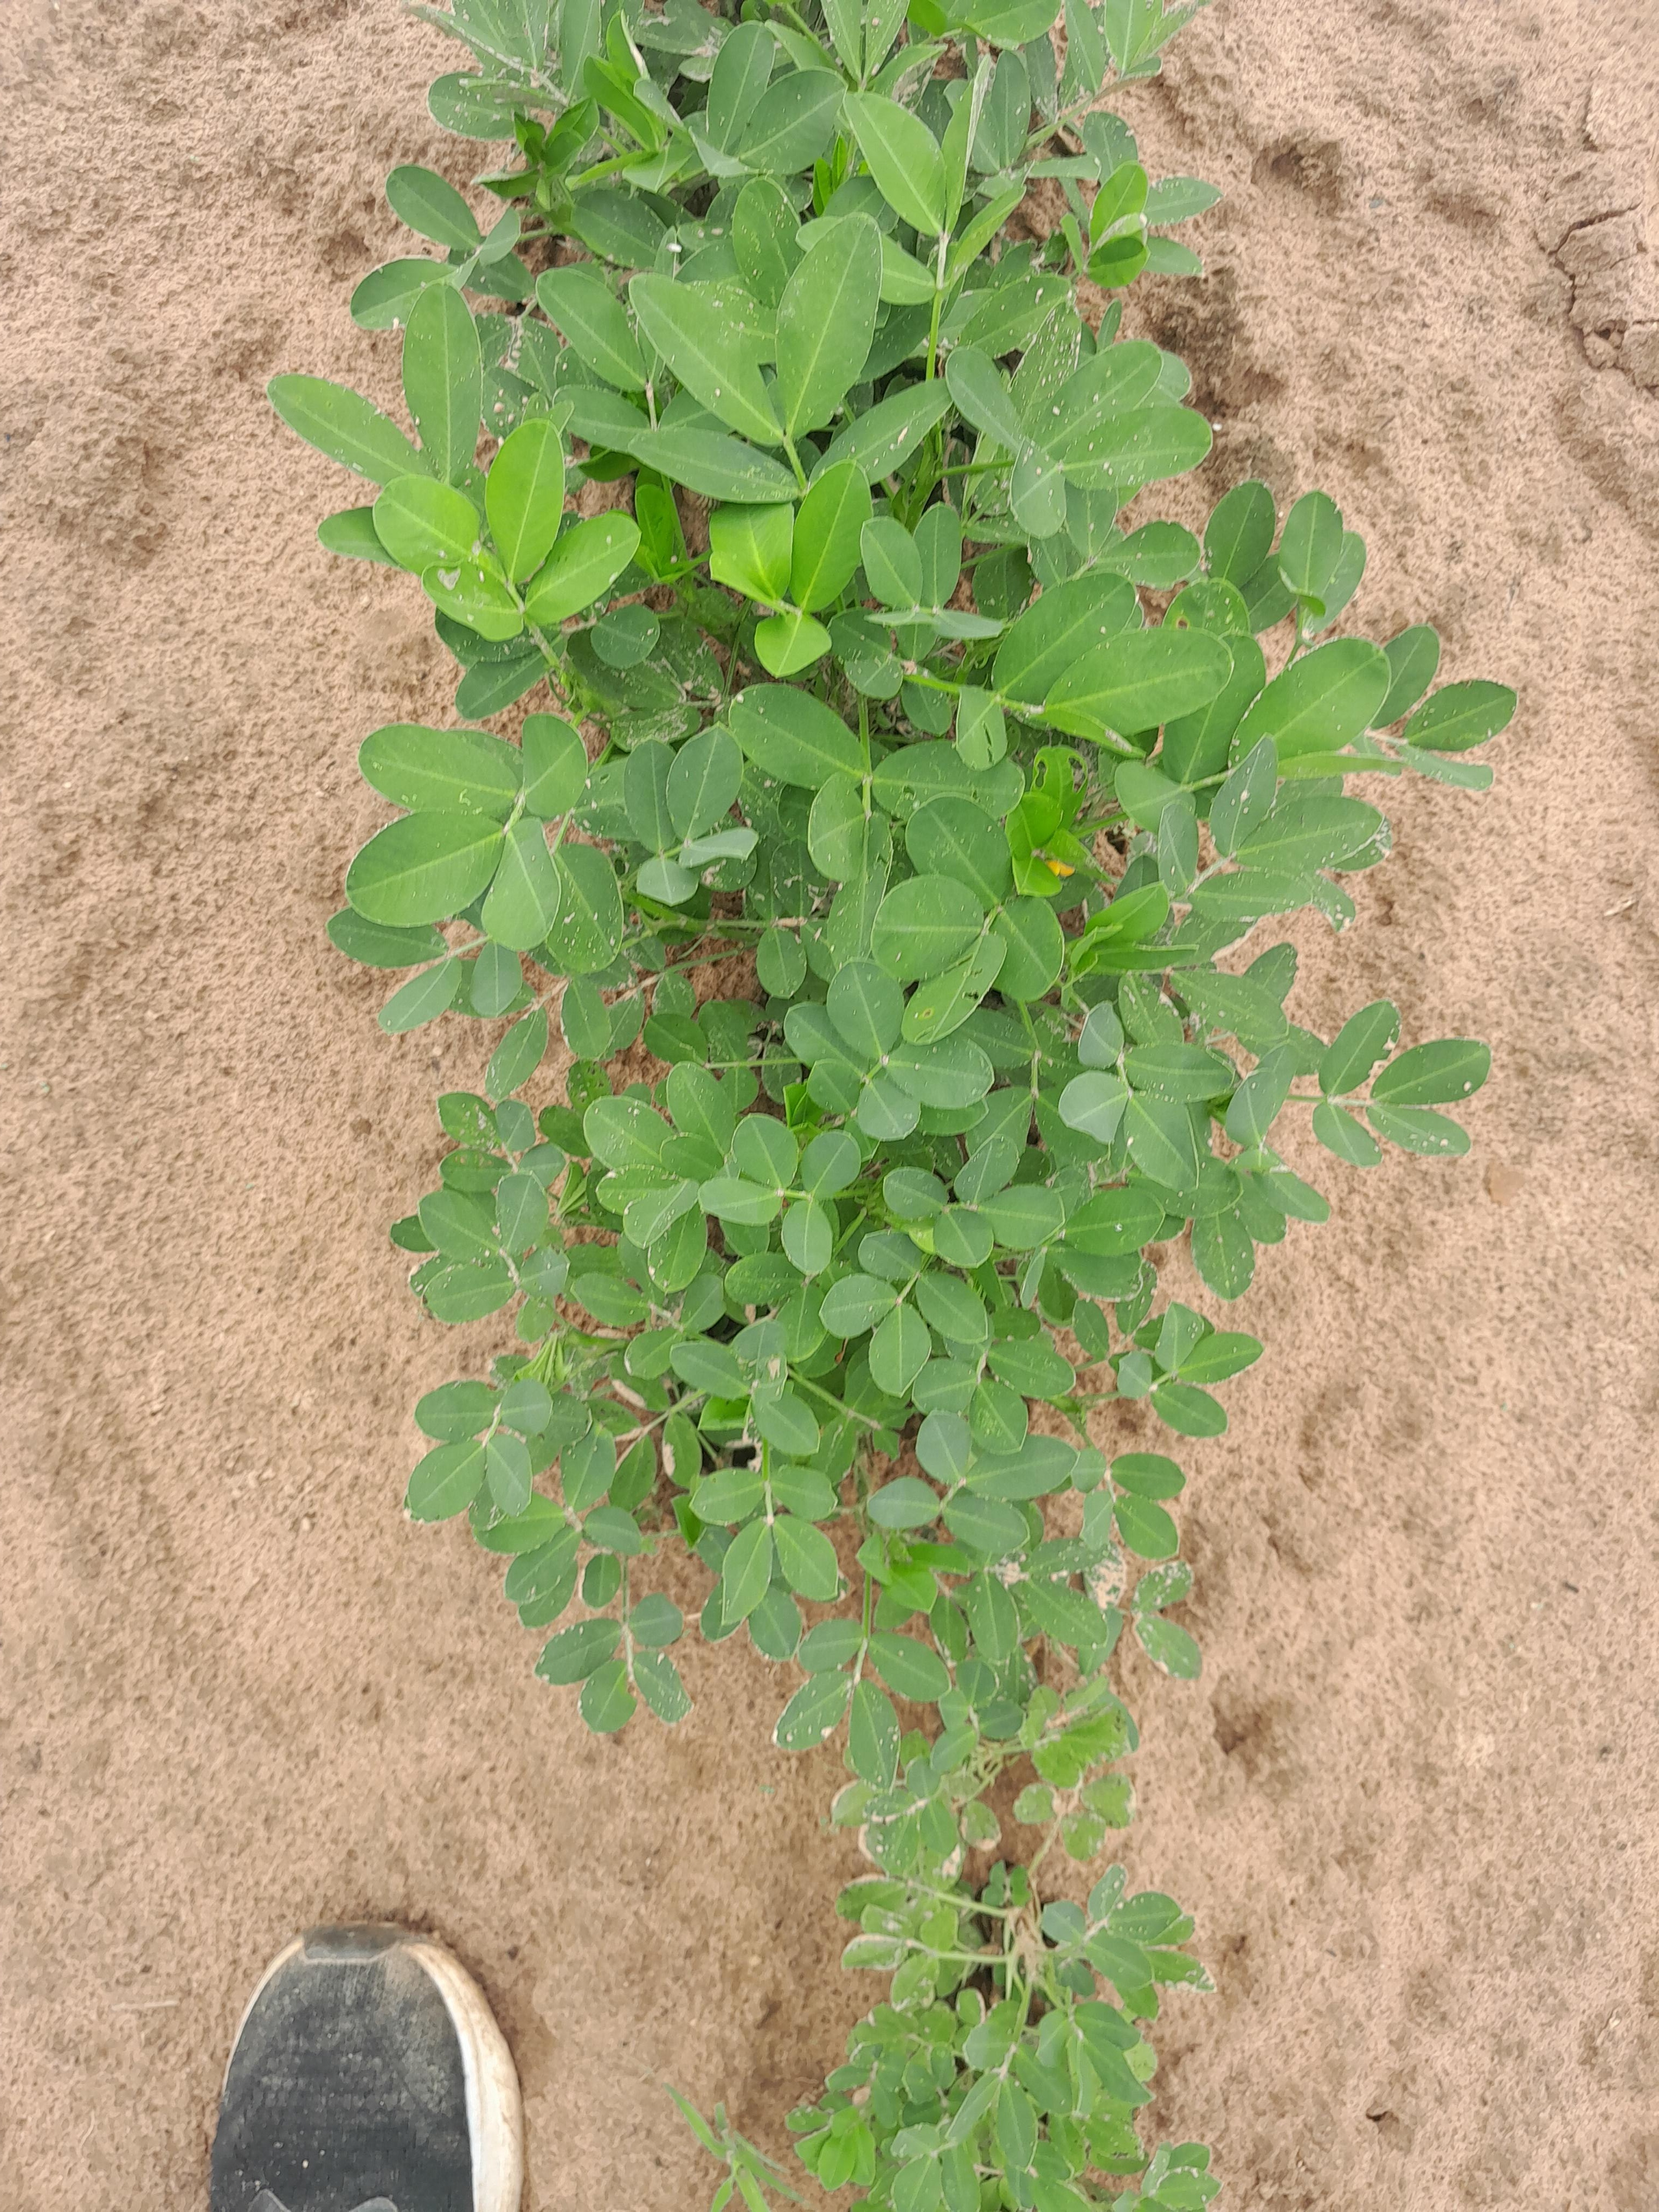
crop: groundnut
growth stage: flowering
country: Senegal
